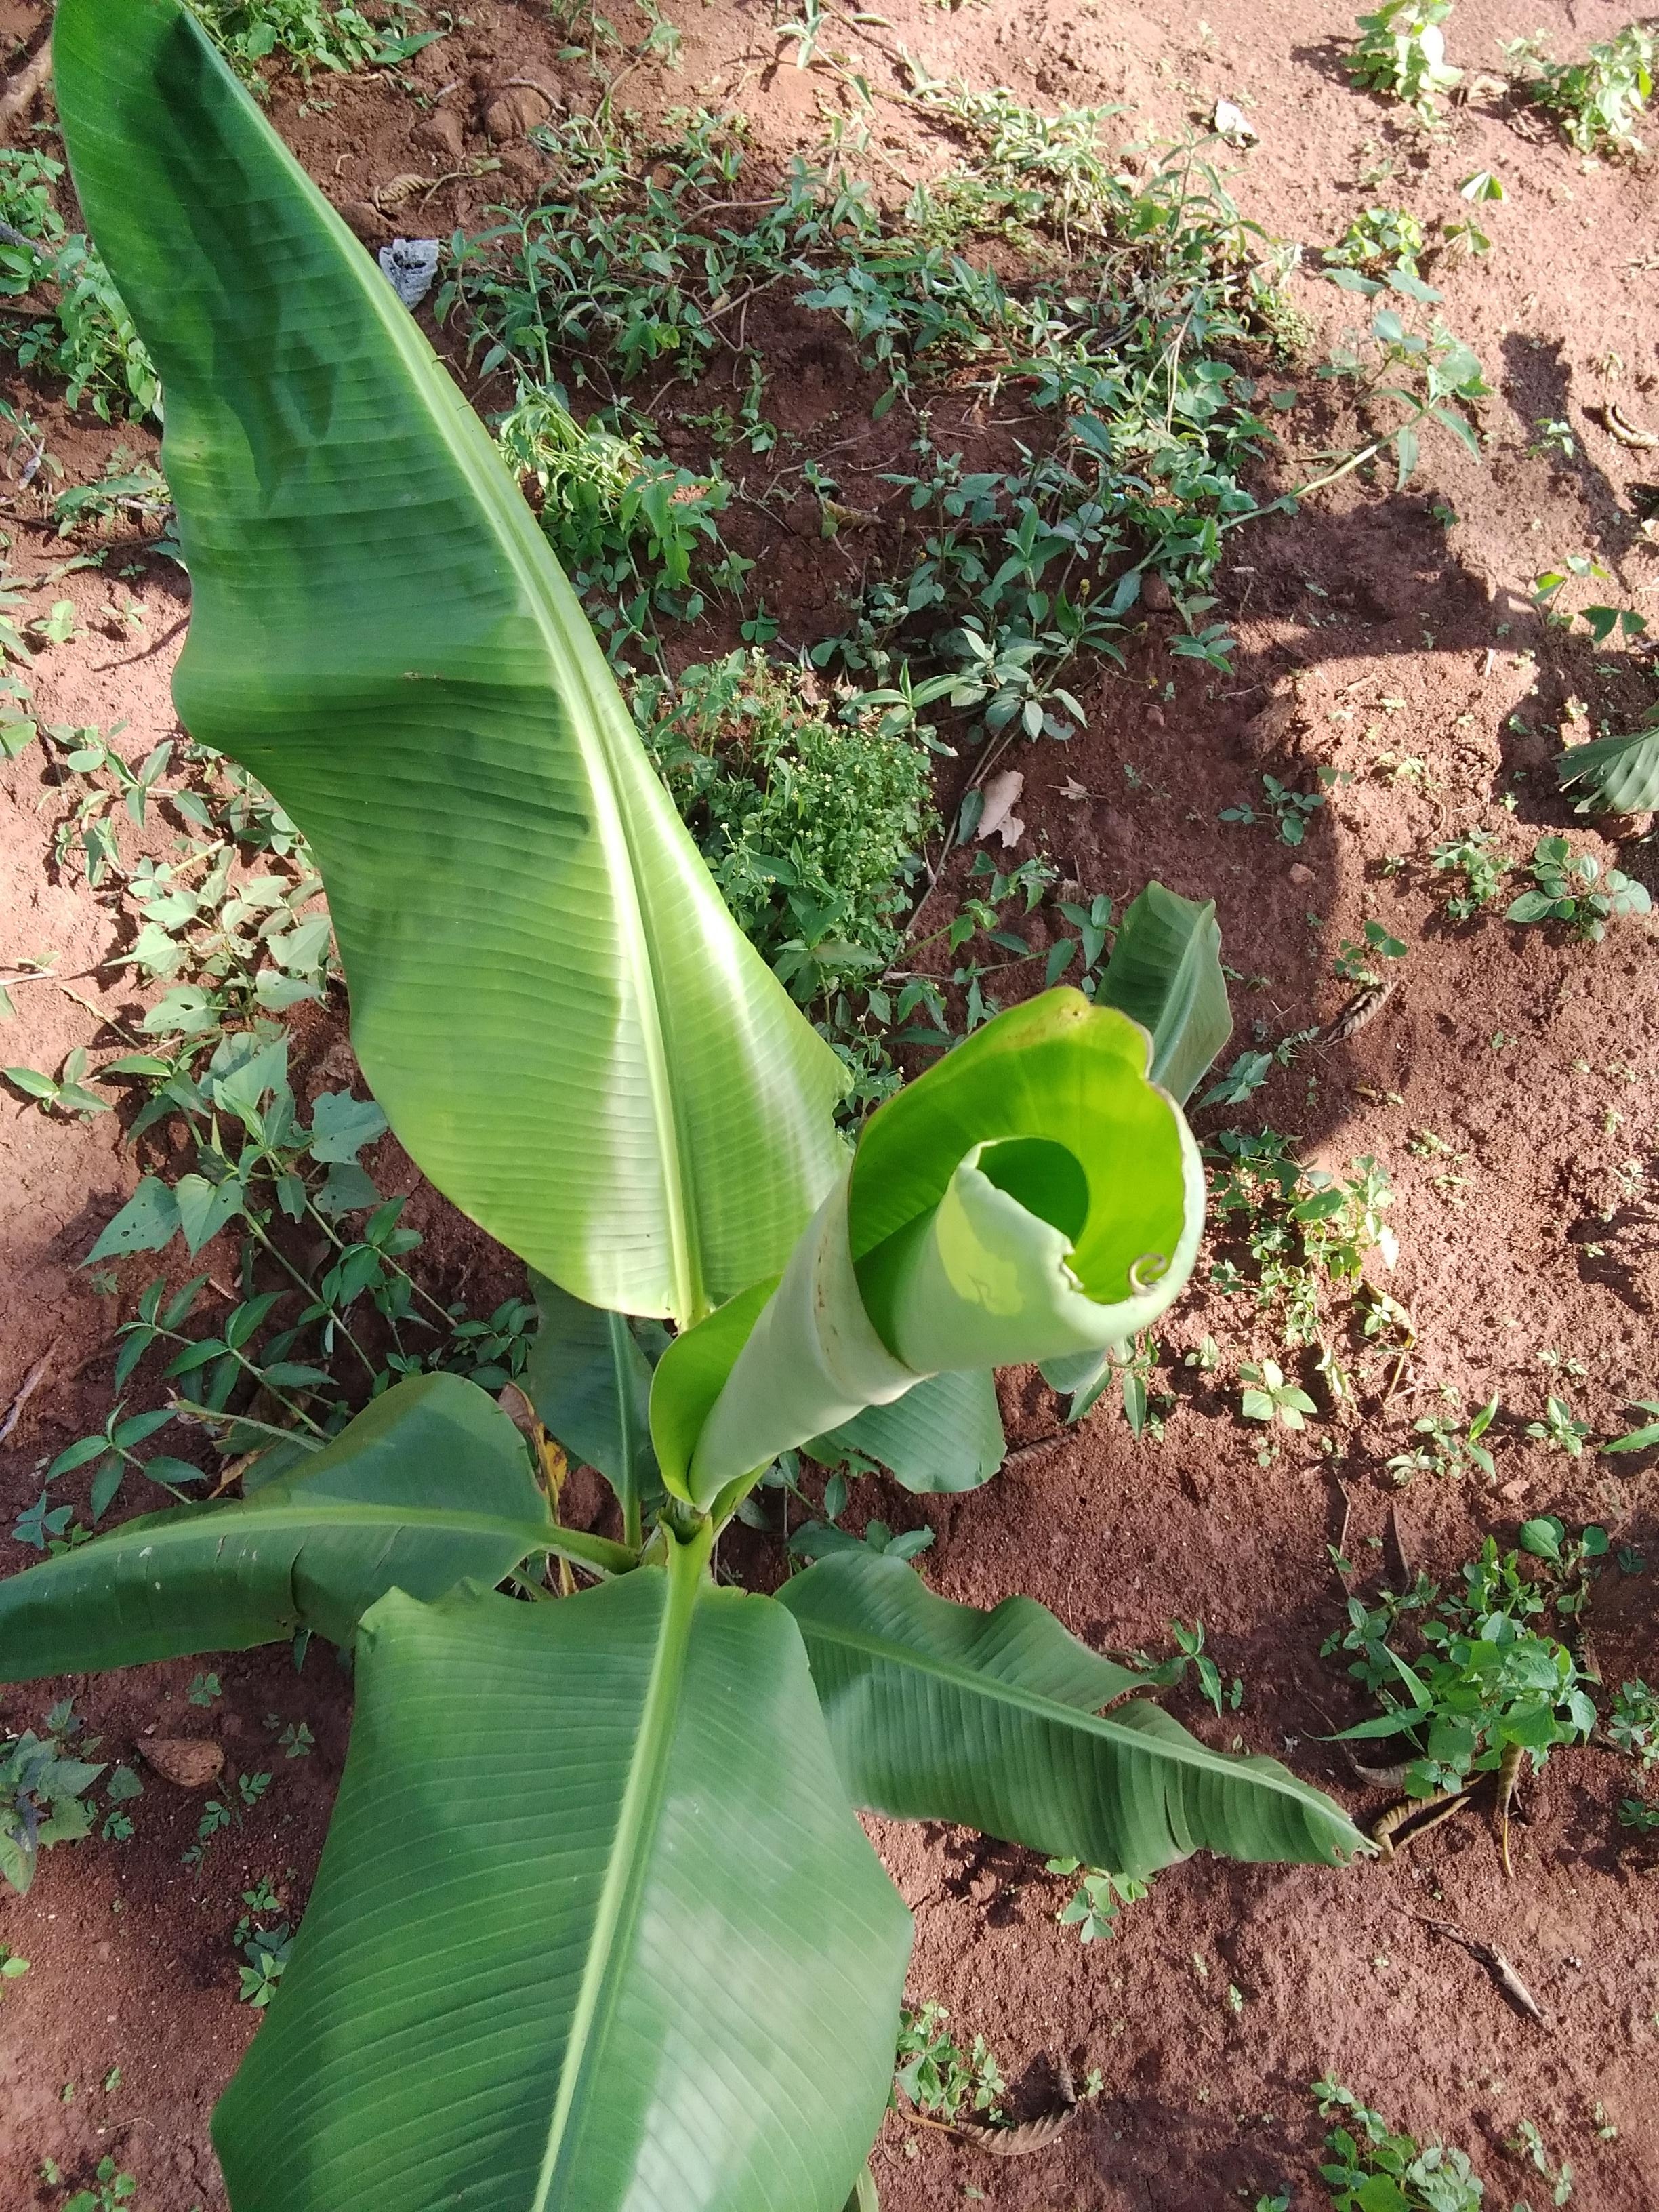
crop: banana
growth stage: vegetative
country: Uganda
